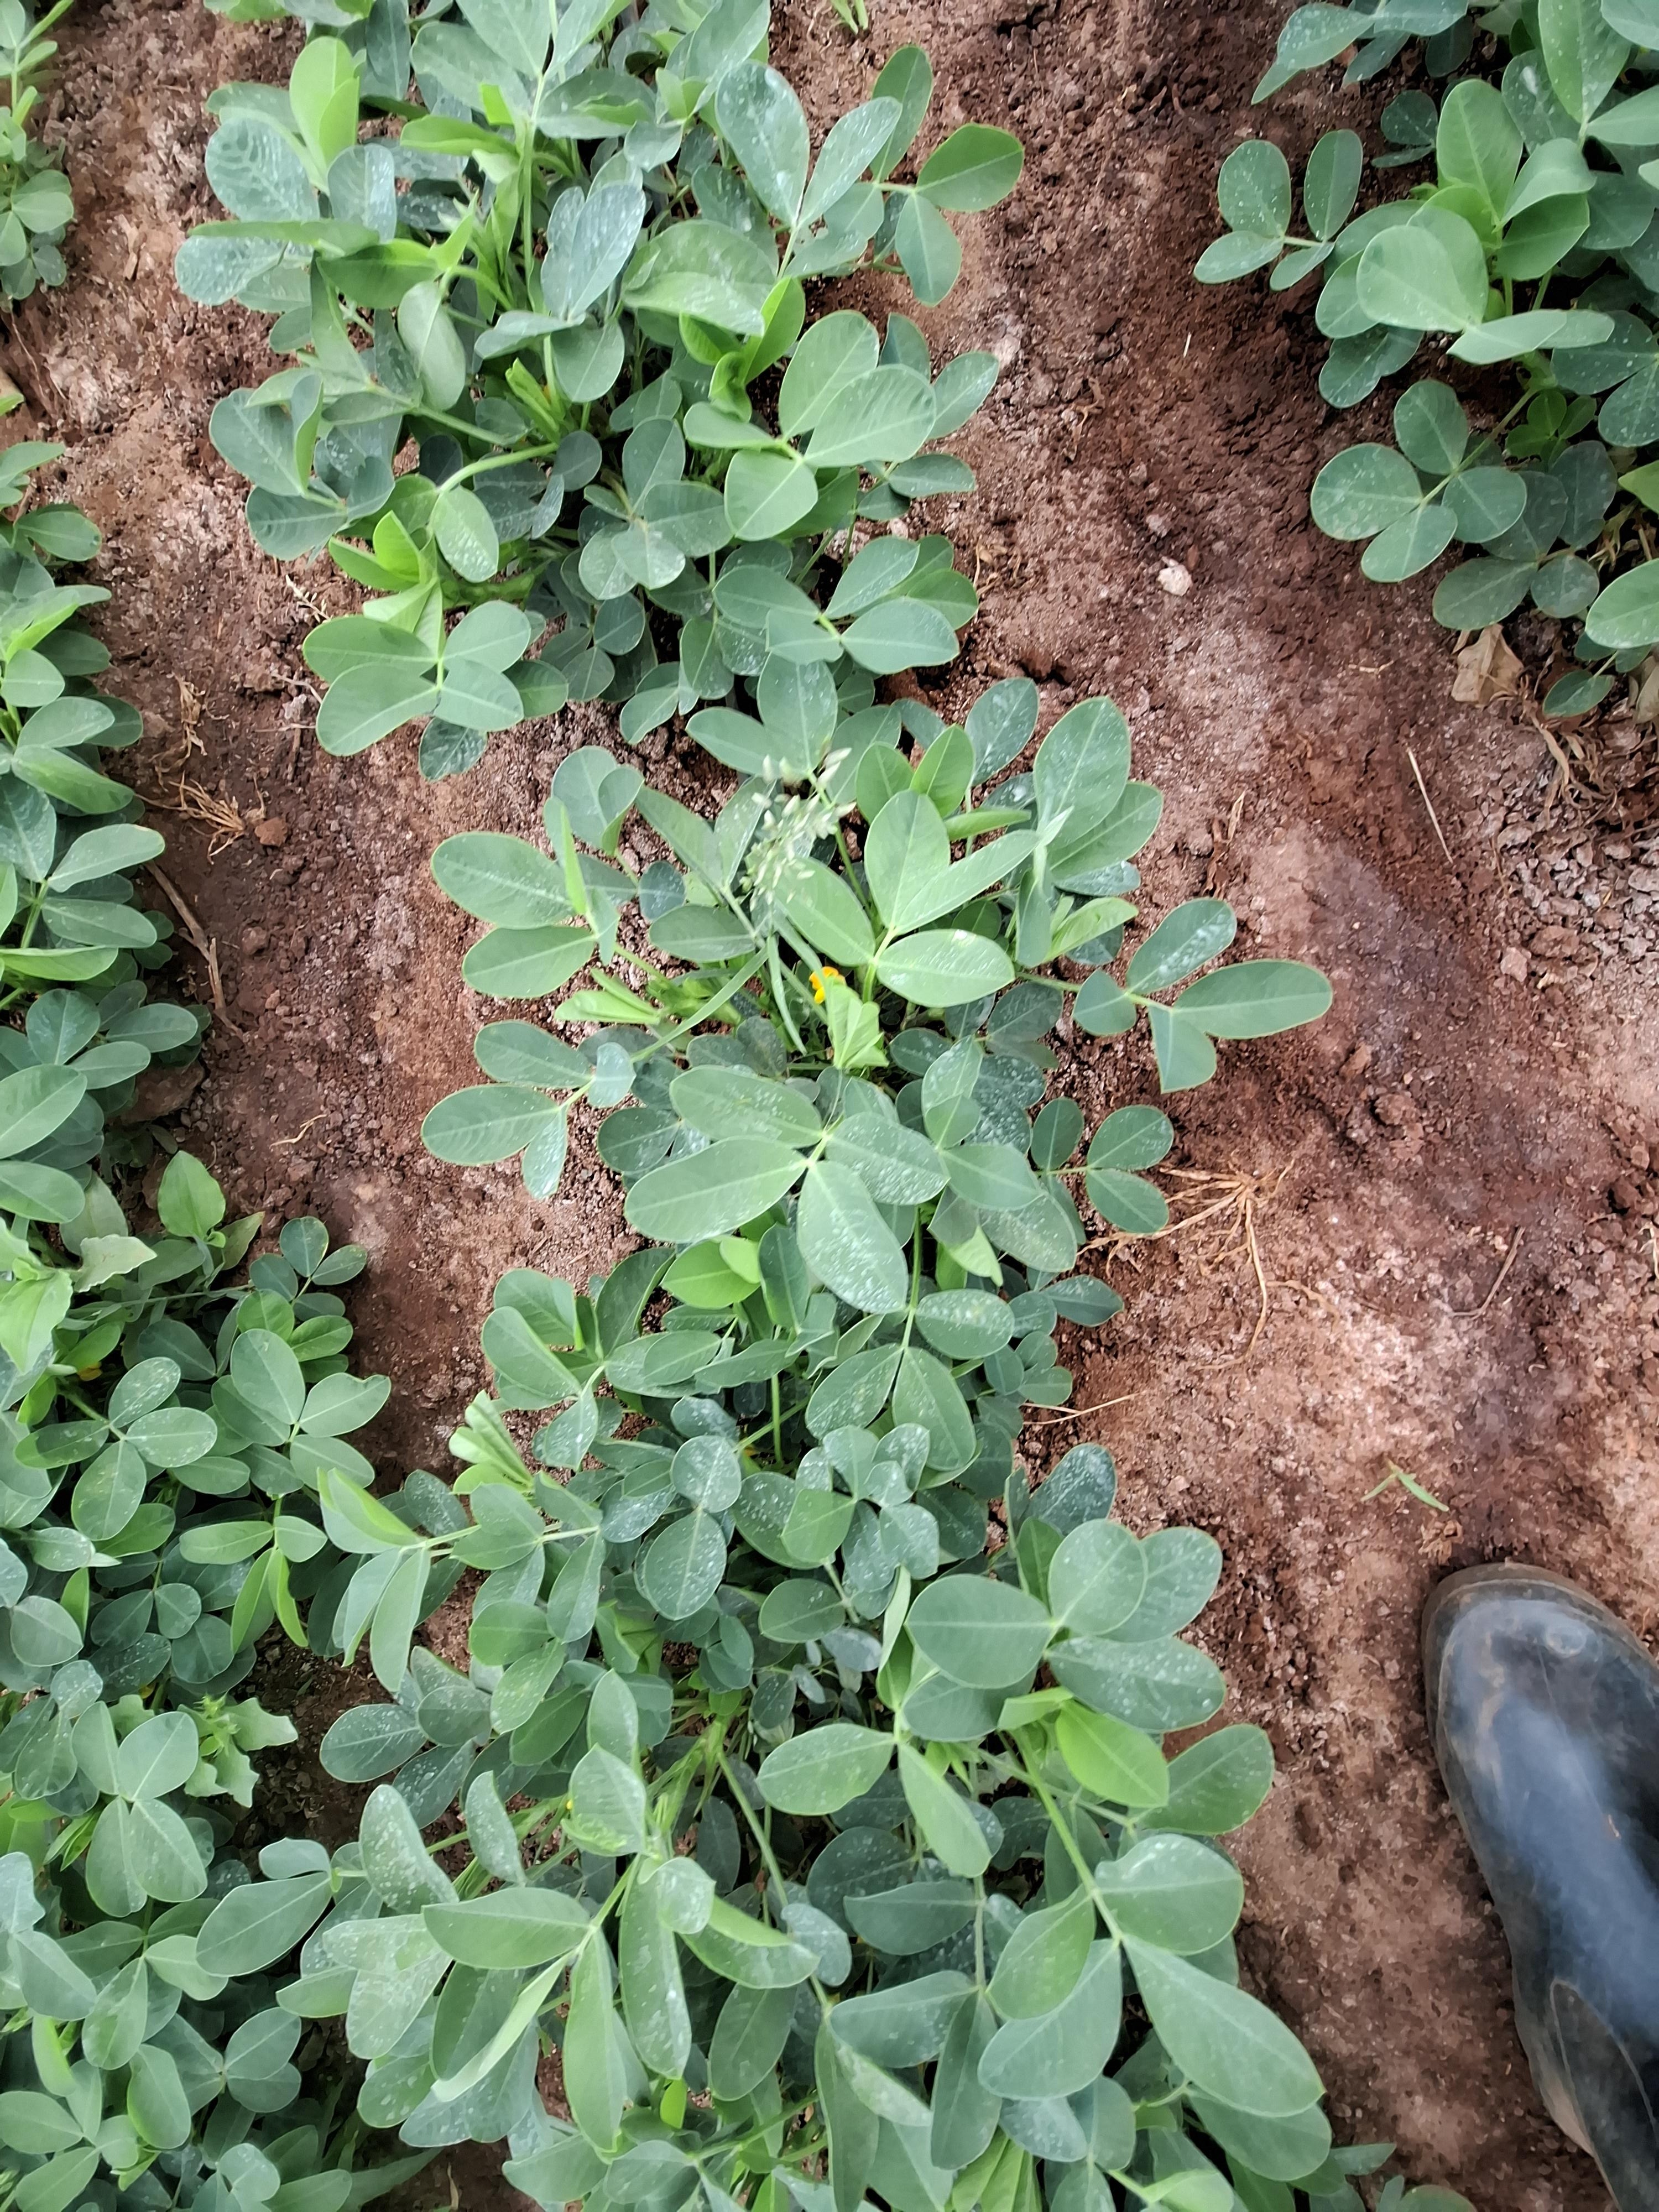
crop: groundnut
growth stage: flowering
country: Kenya
